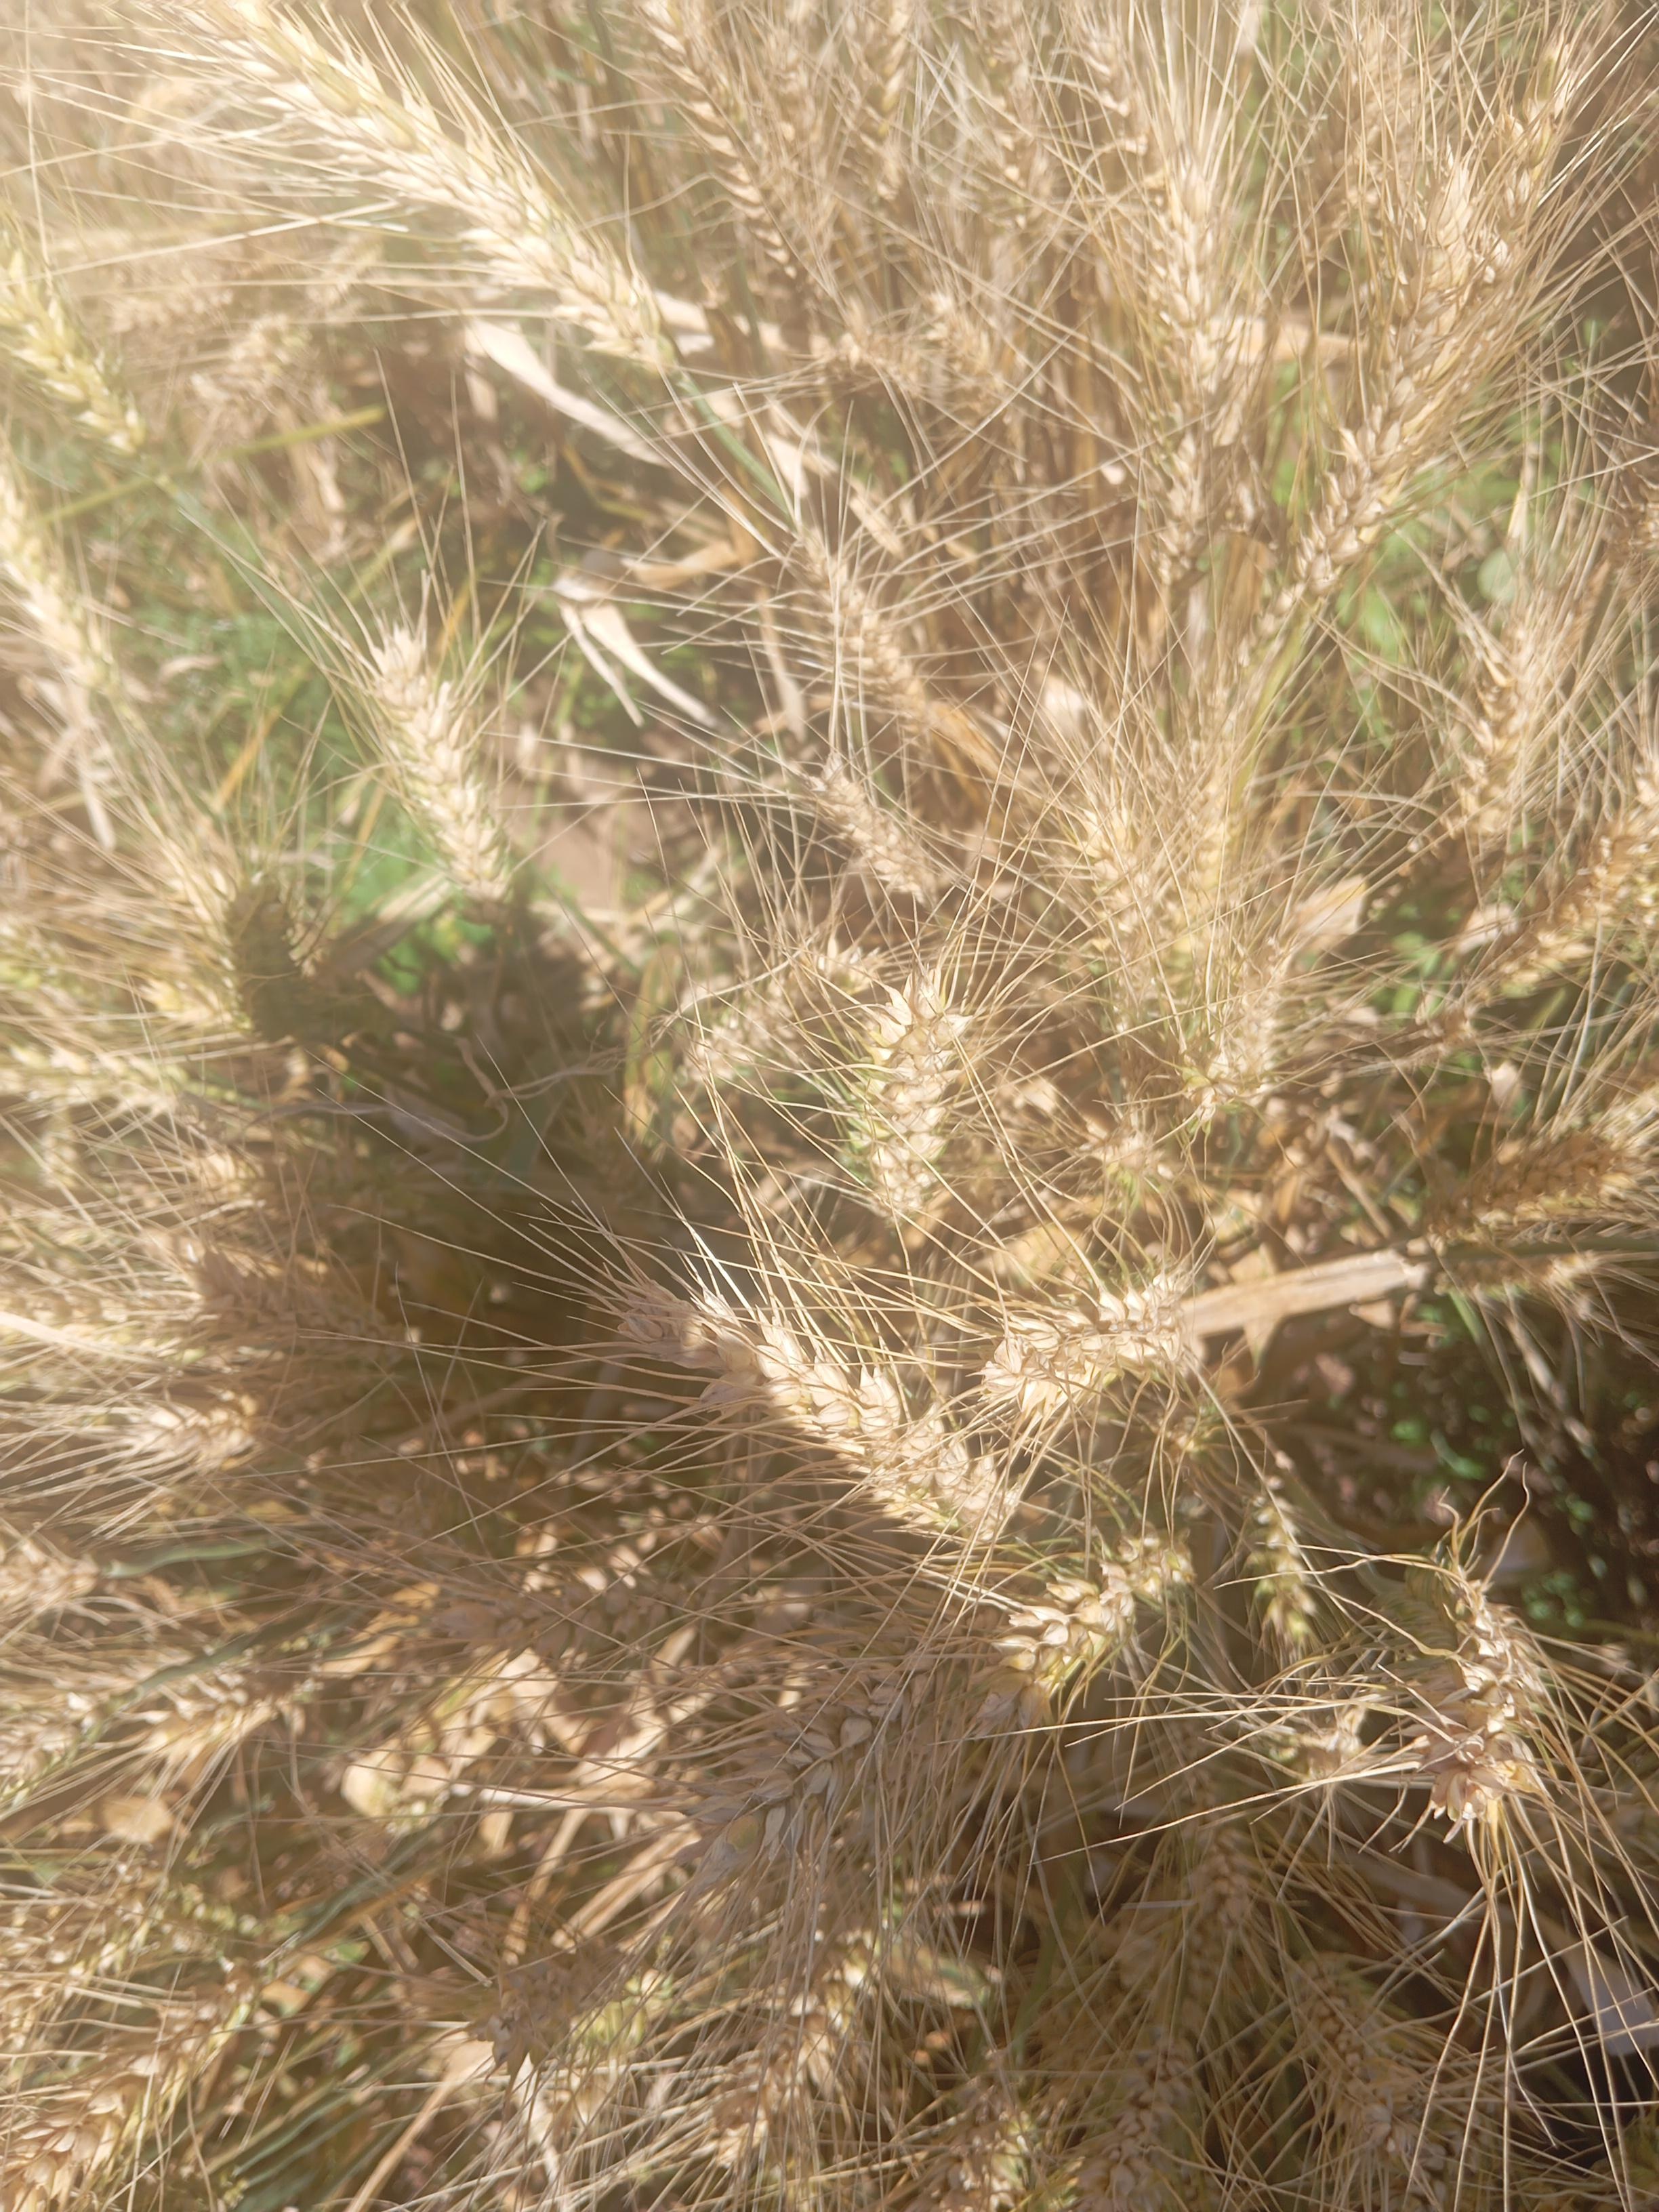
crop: wheat
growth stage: maturity
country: Kenya
